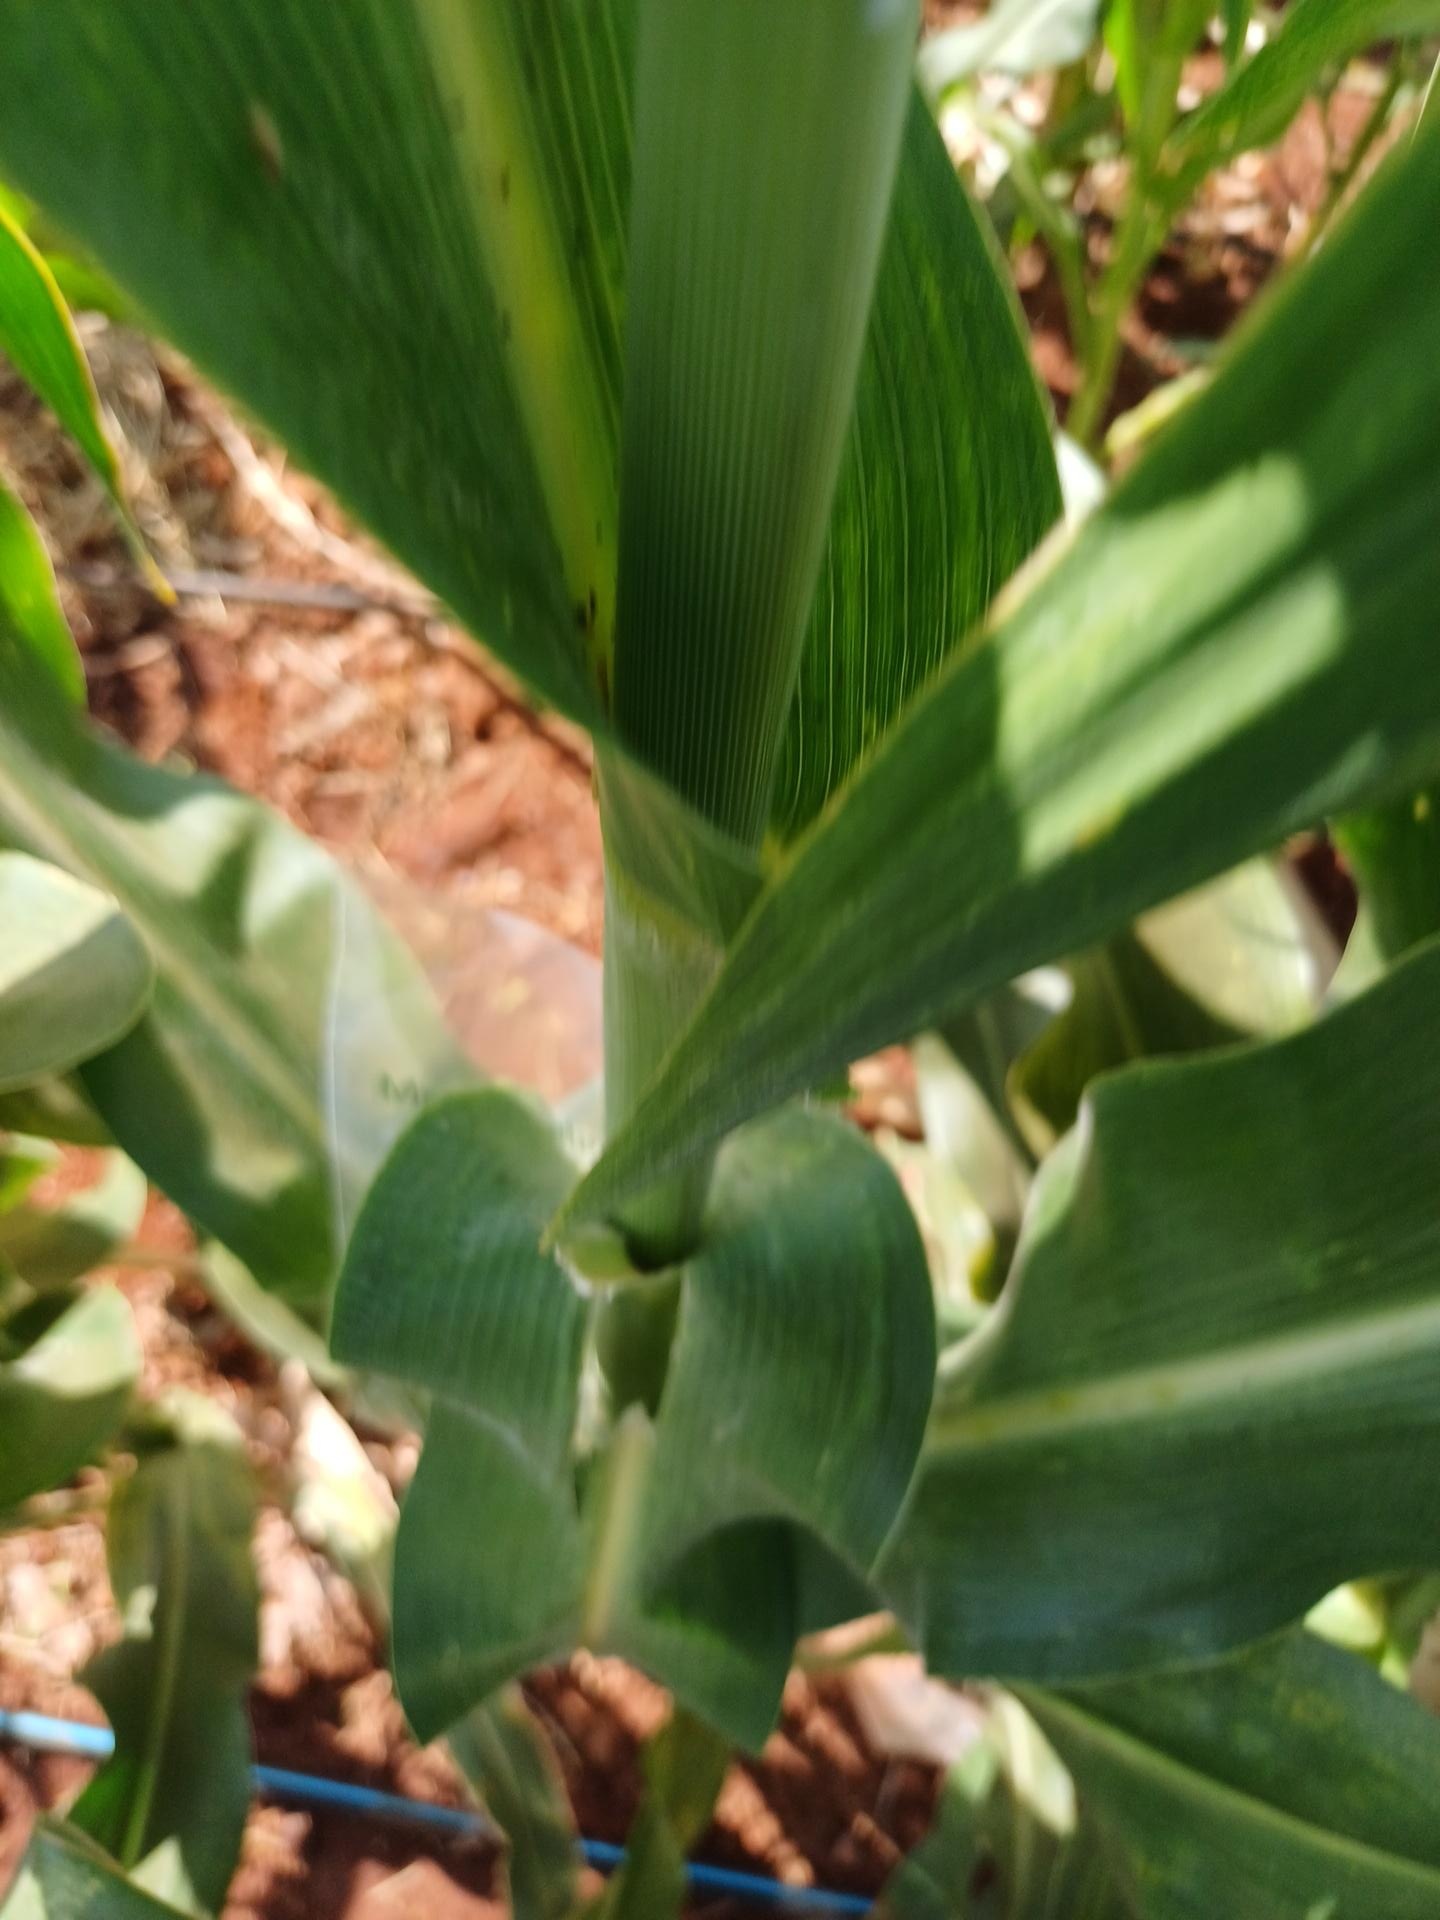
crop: maize
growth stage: flowering
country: Kenya
